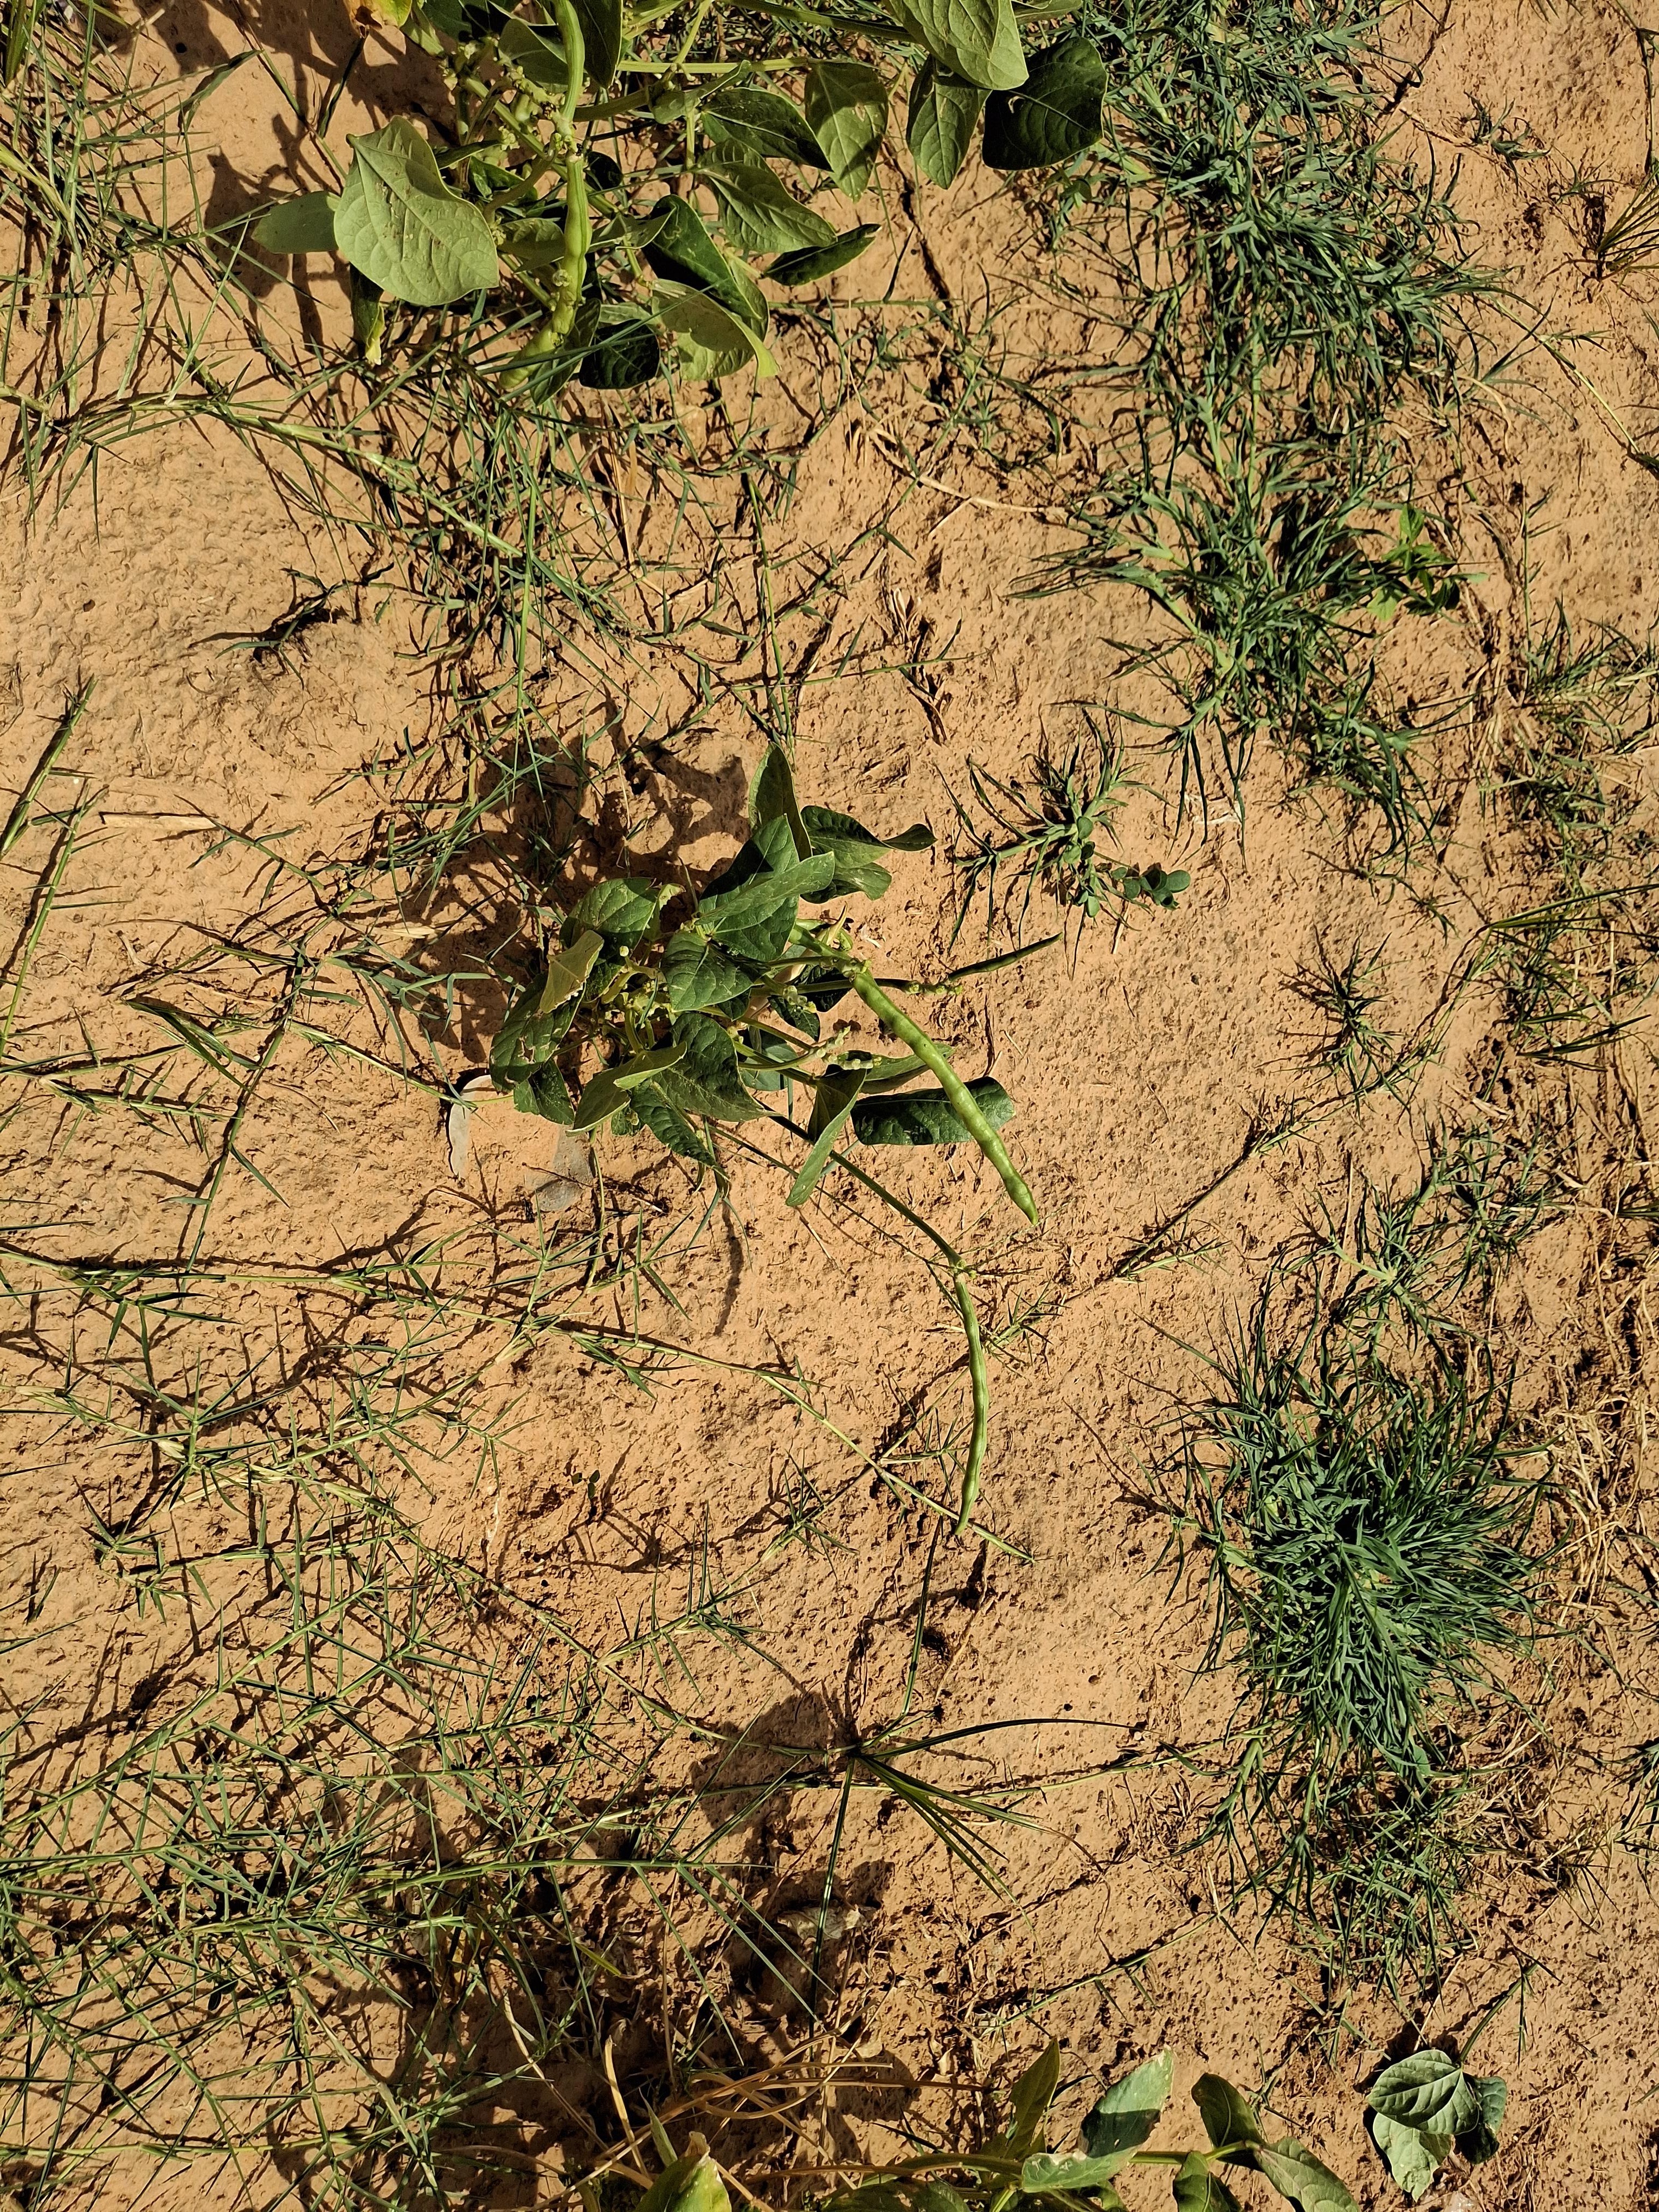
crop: cowpea
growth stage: harvest maturity
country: Nigeria
